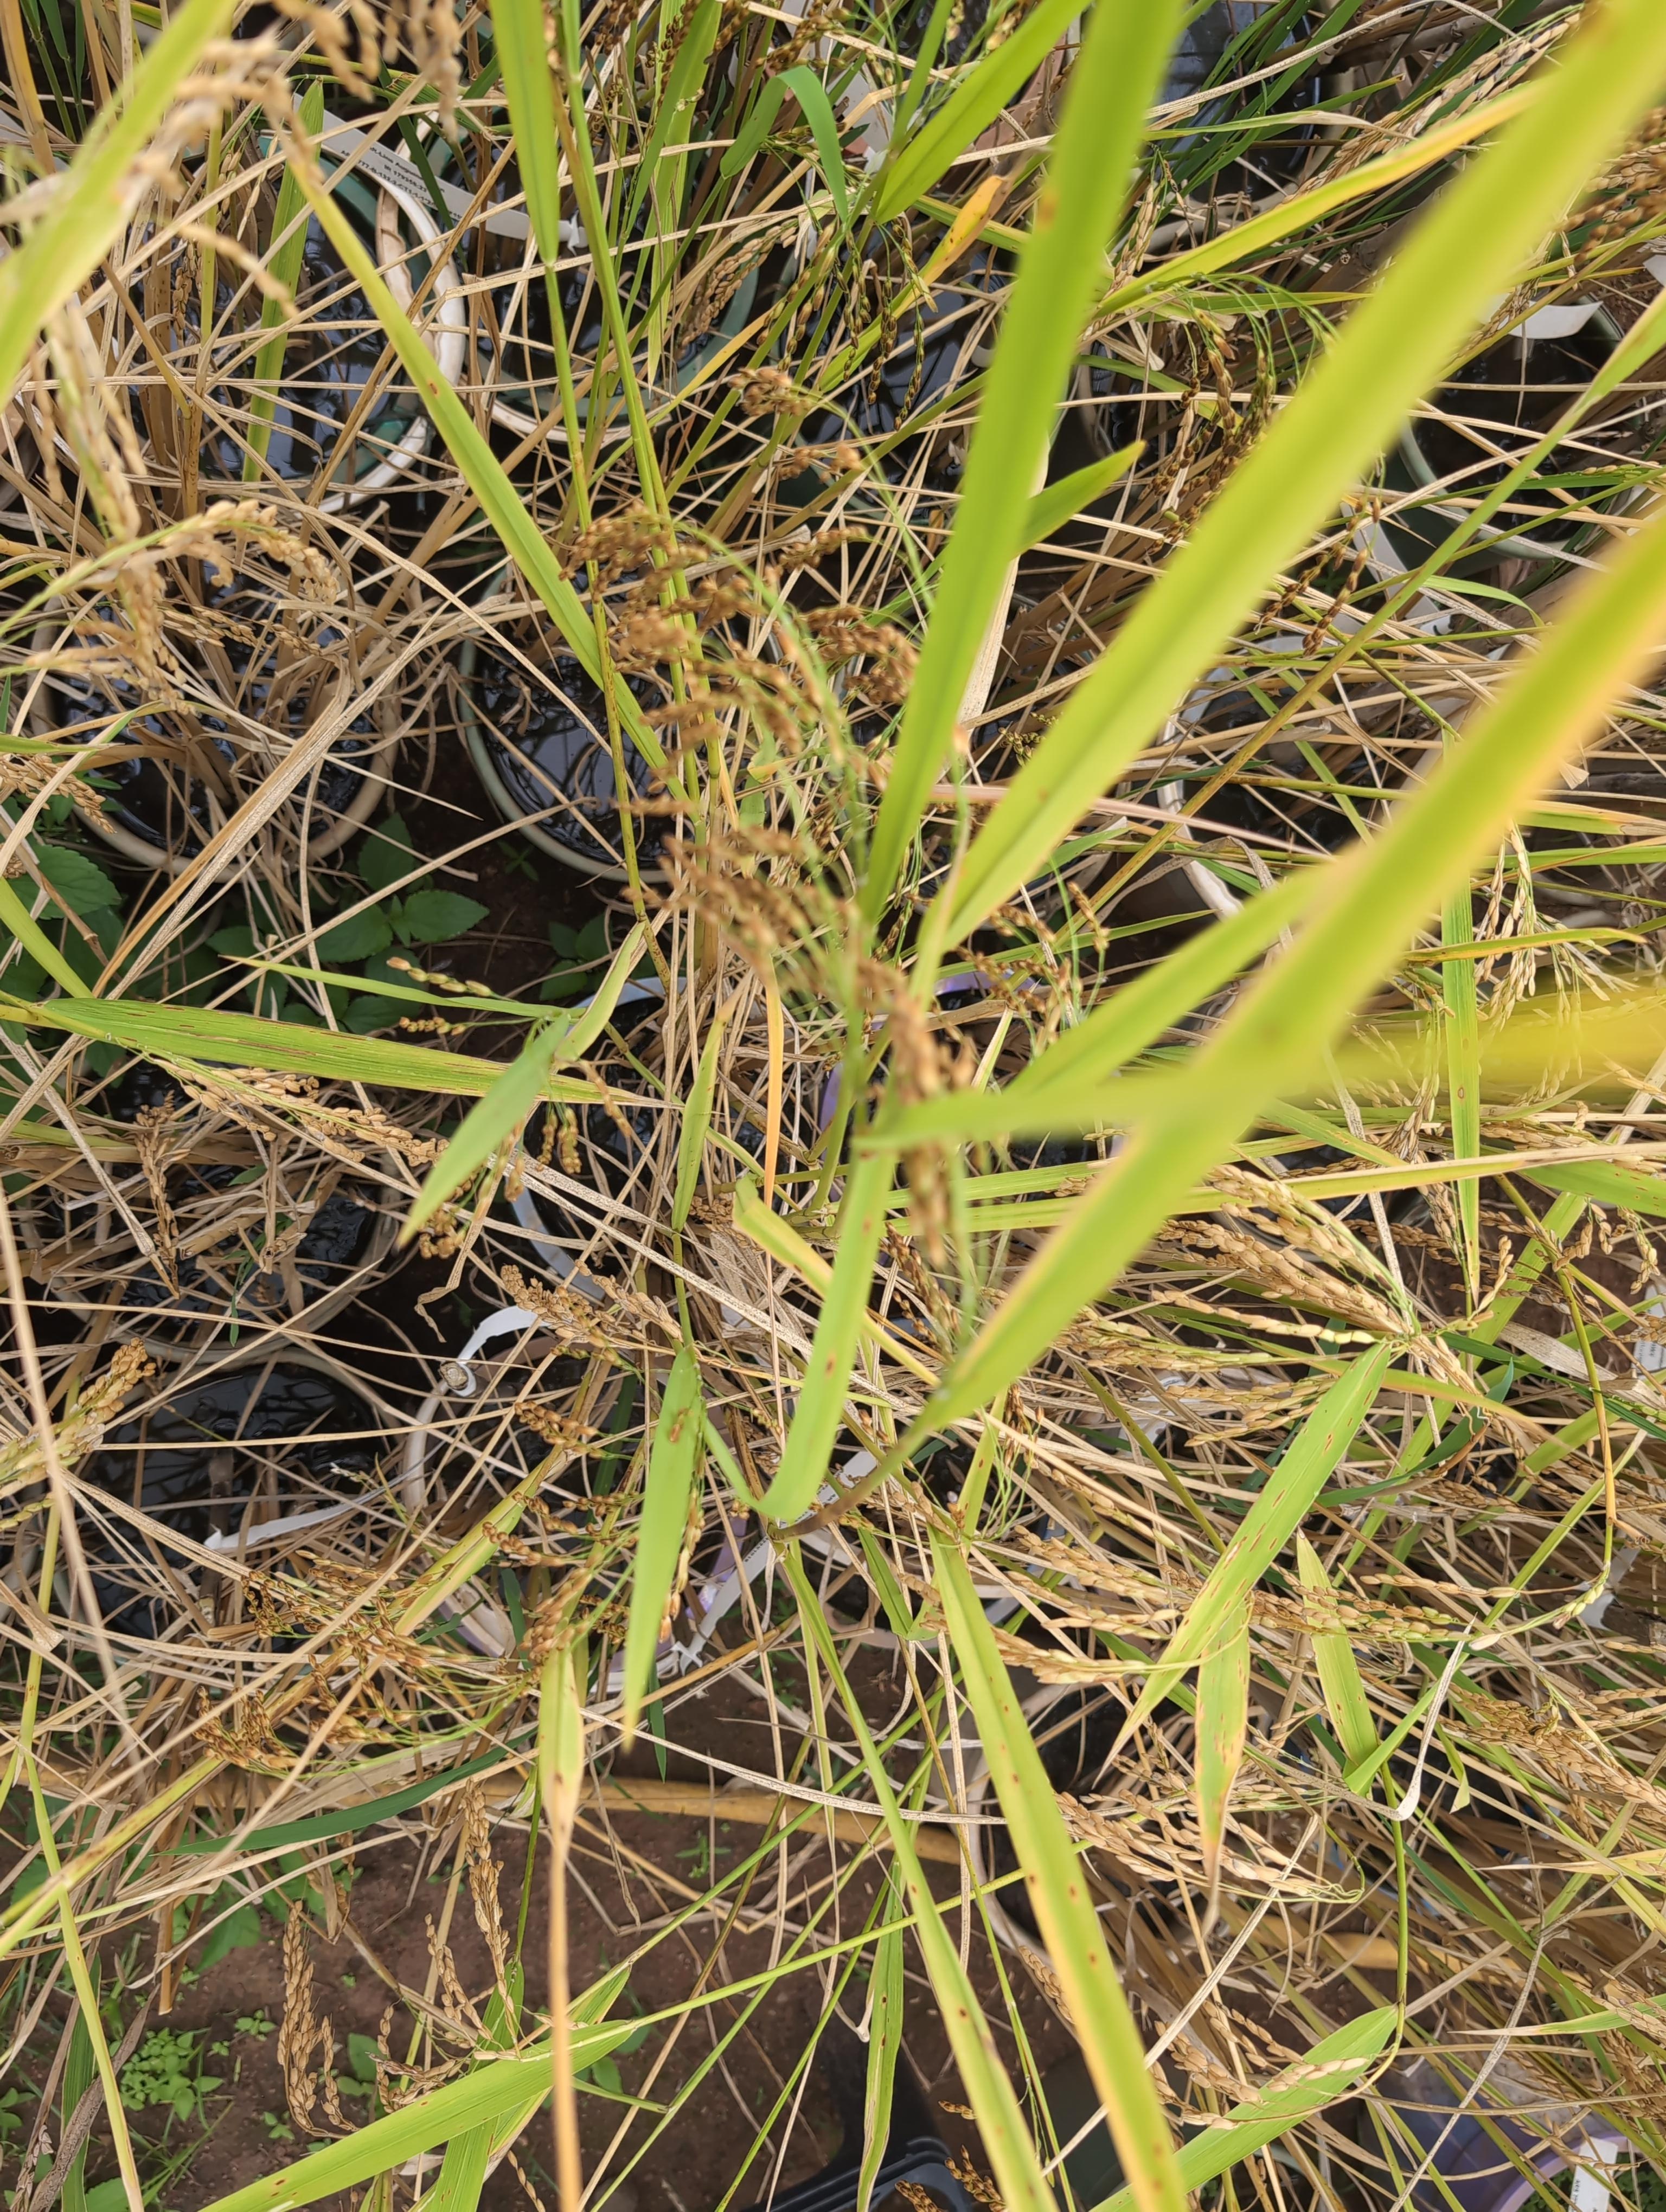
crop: rice
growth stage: ripening
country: Côte d'Ivoire
